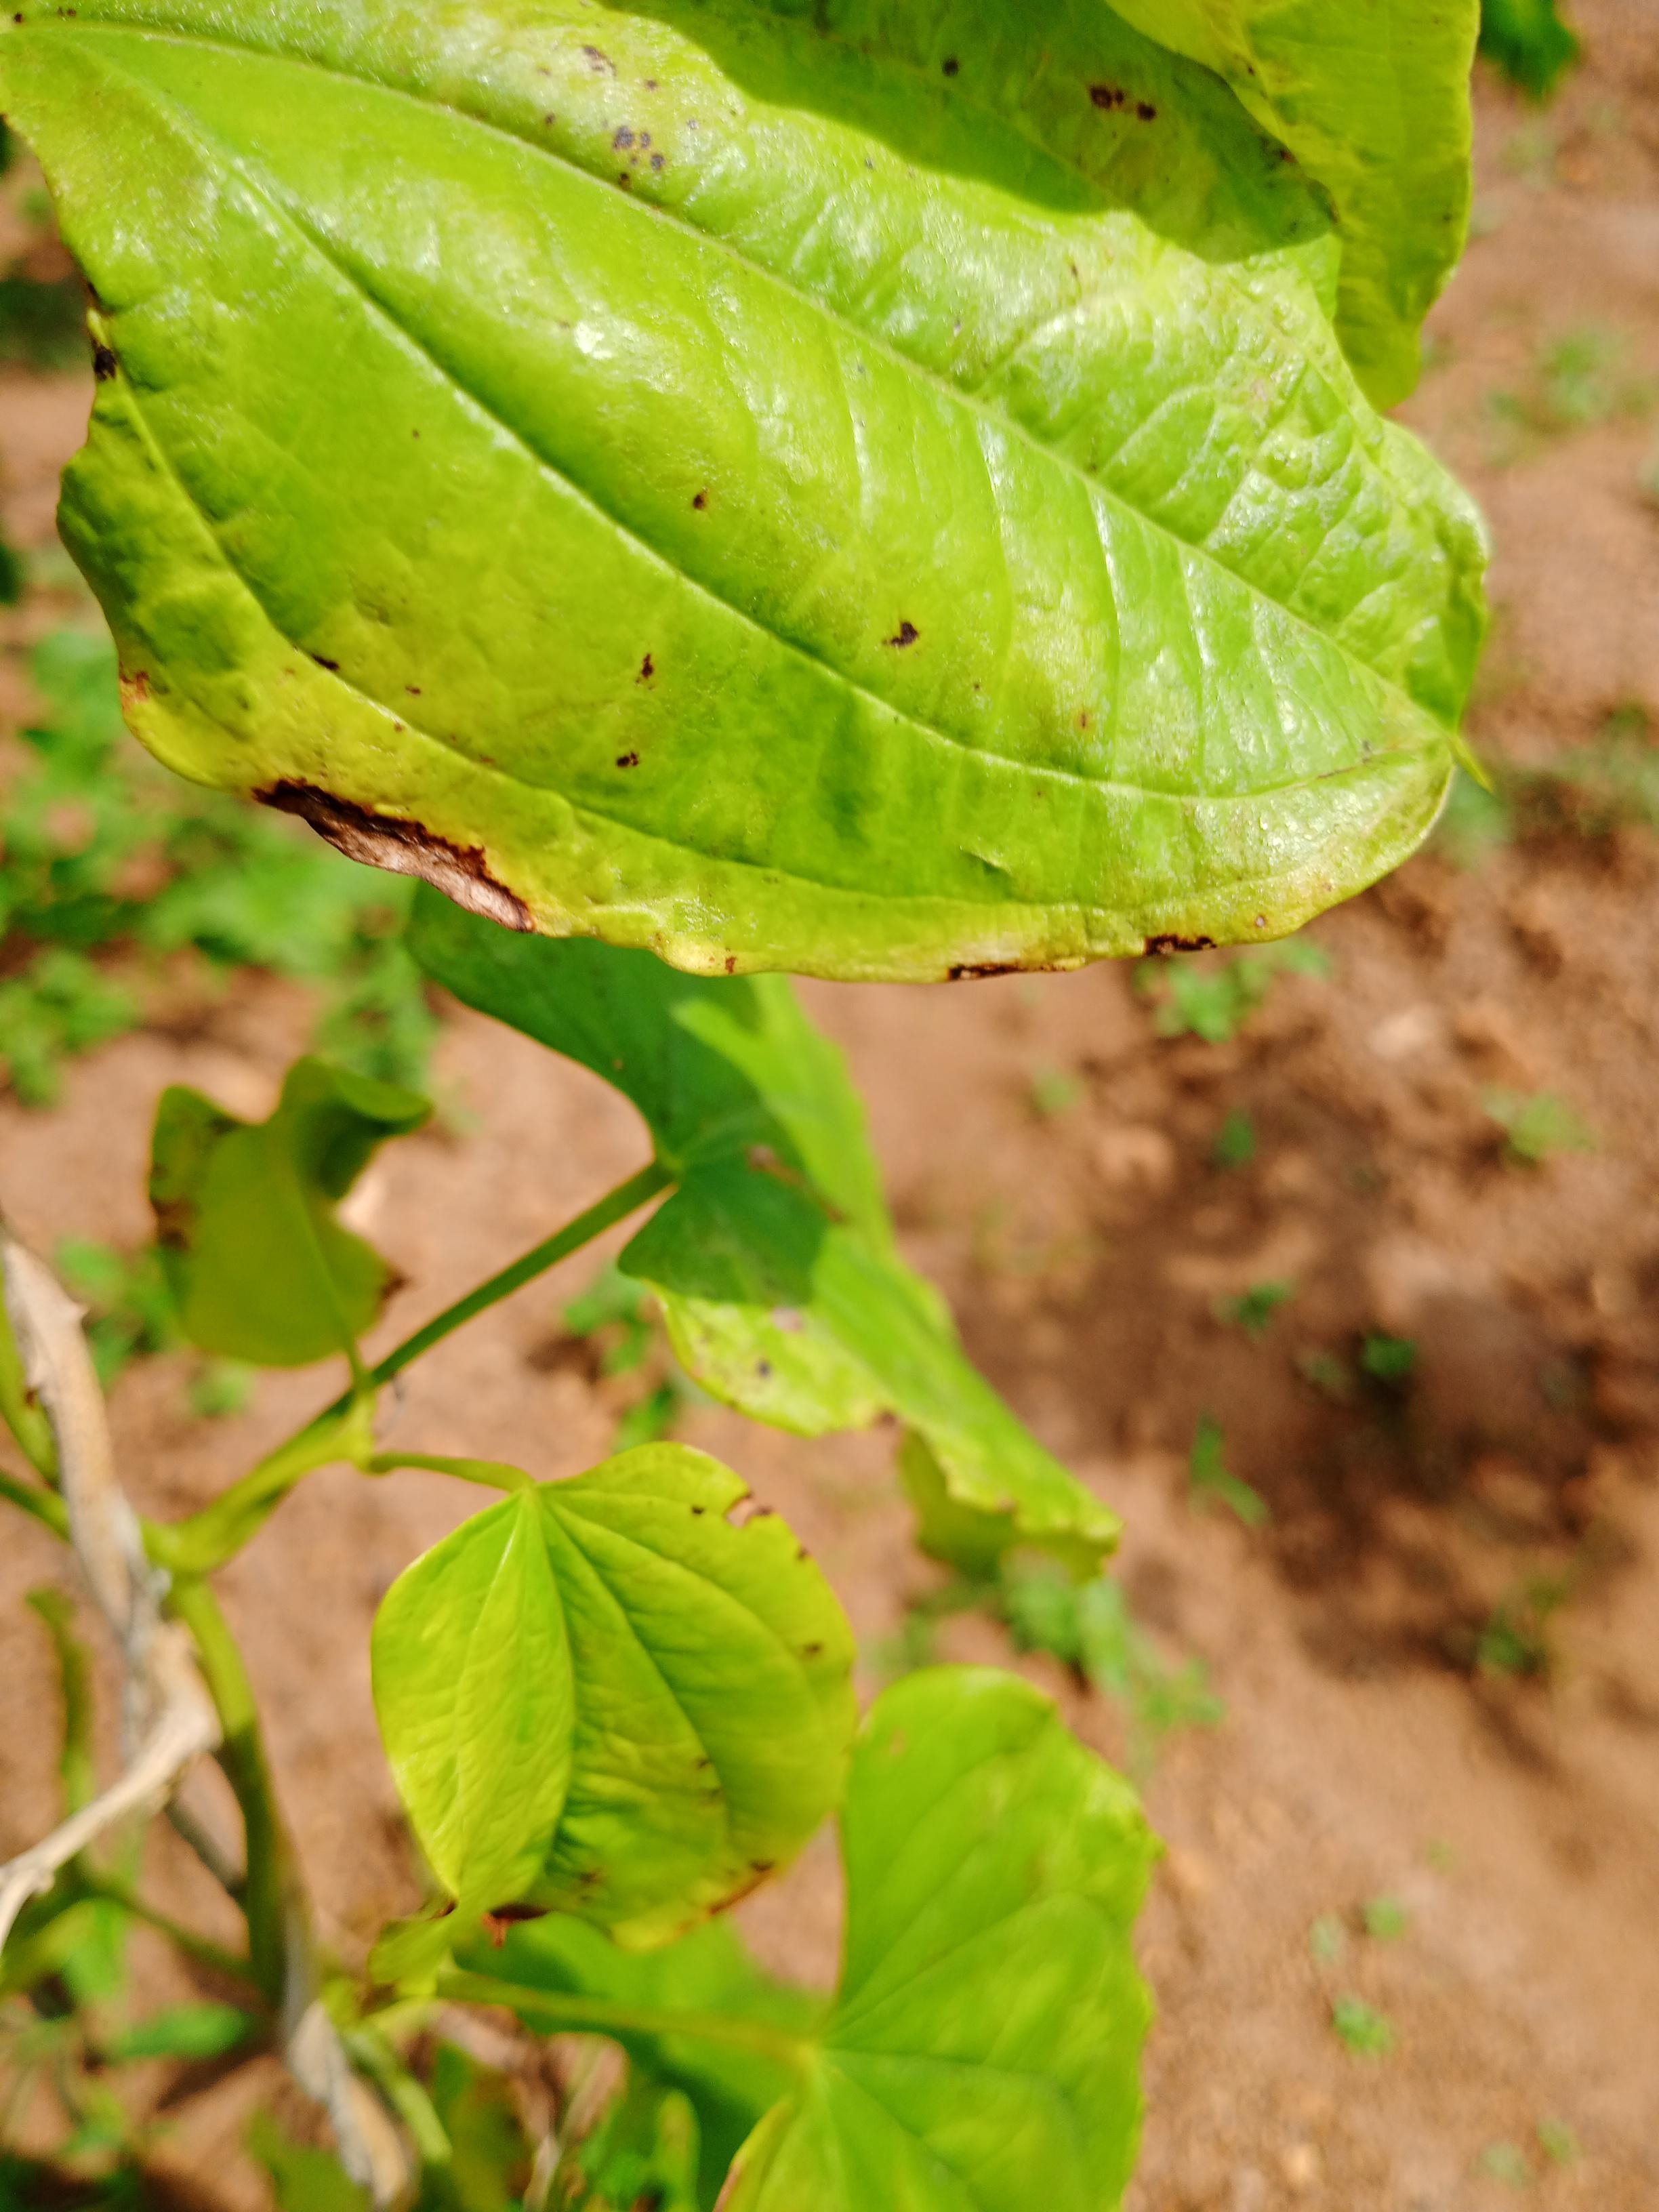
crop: yam
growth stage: vegetative
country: Nigeria
